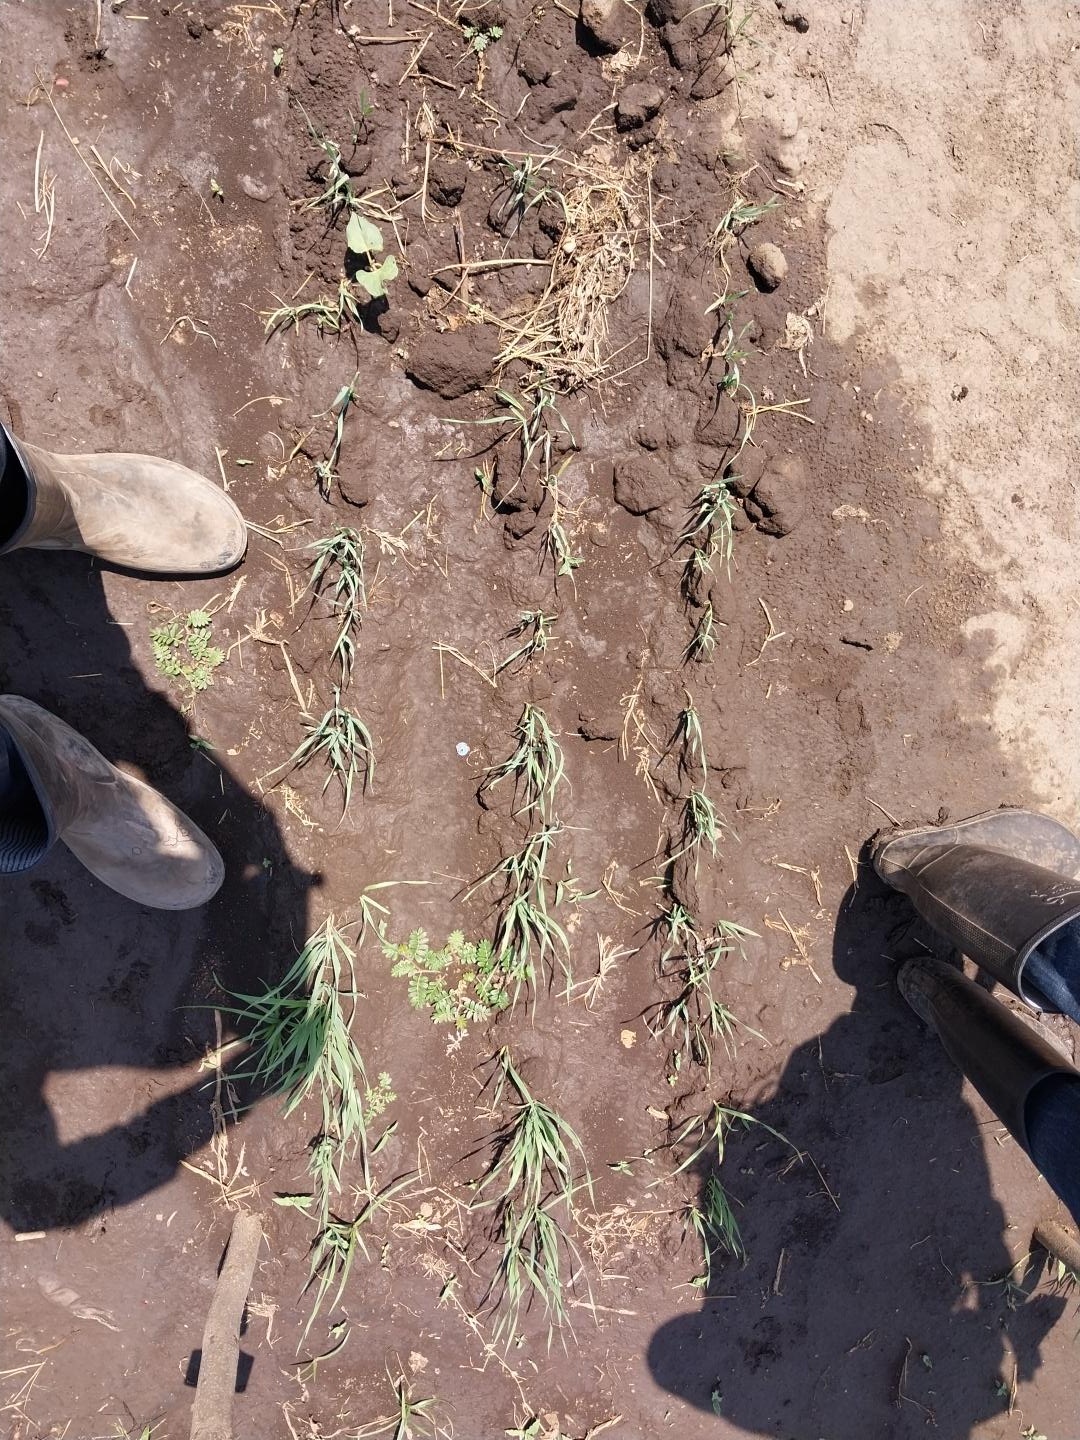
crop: wheat
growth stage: vegetative
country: Tanzania
